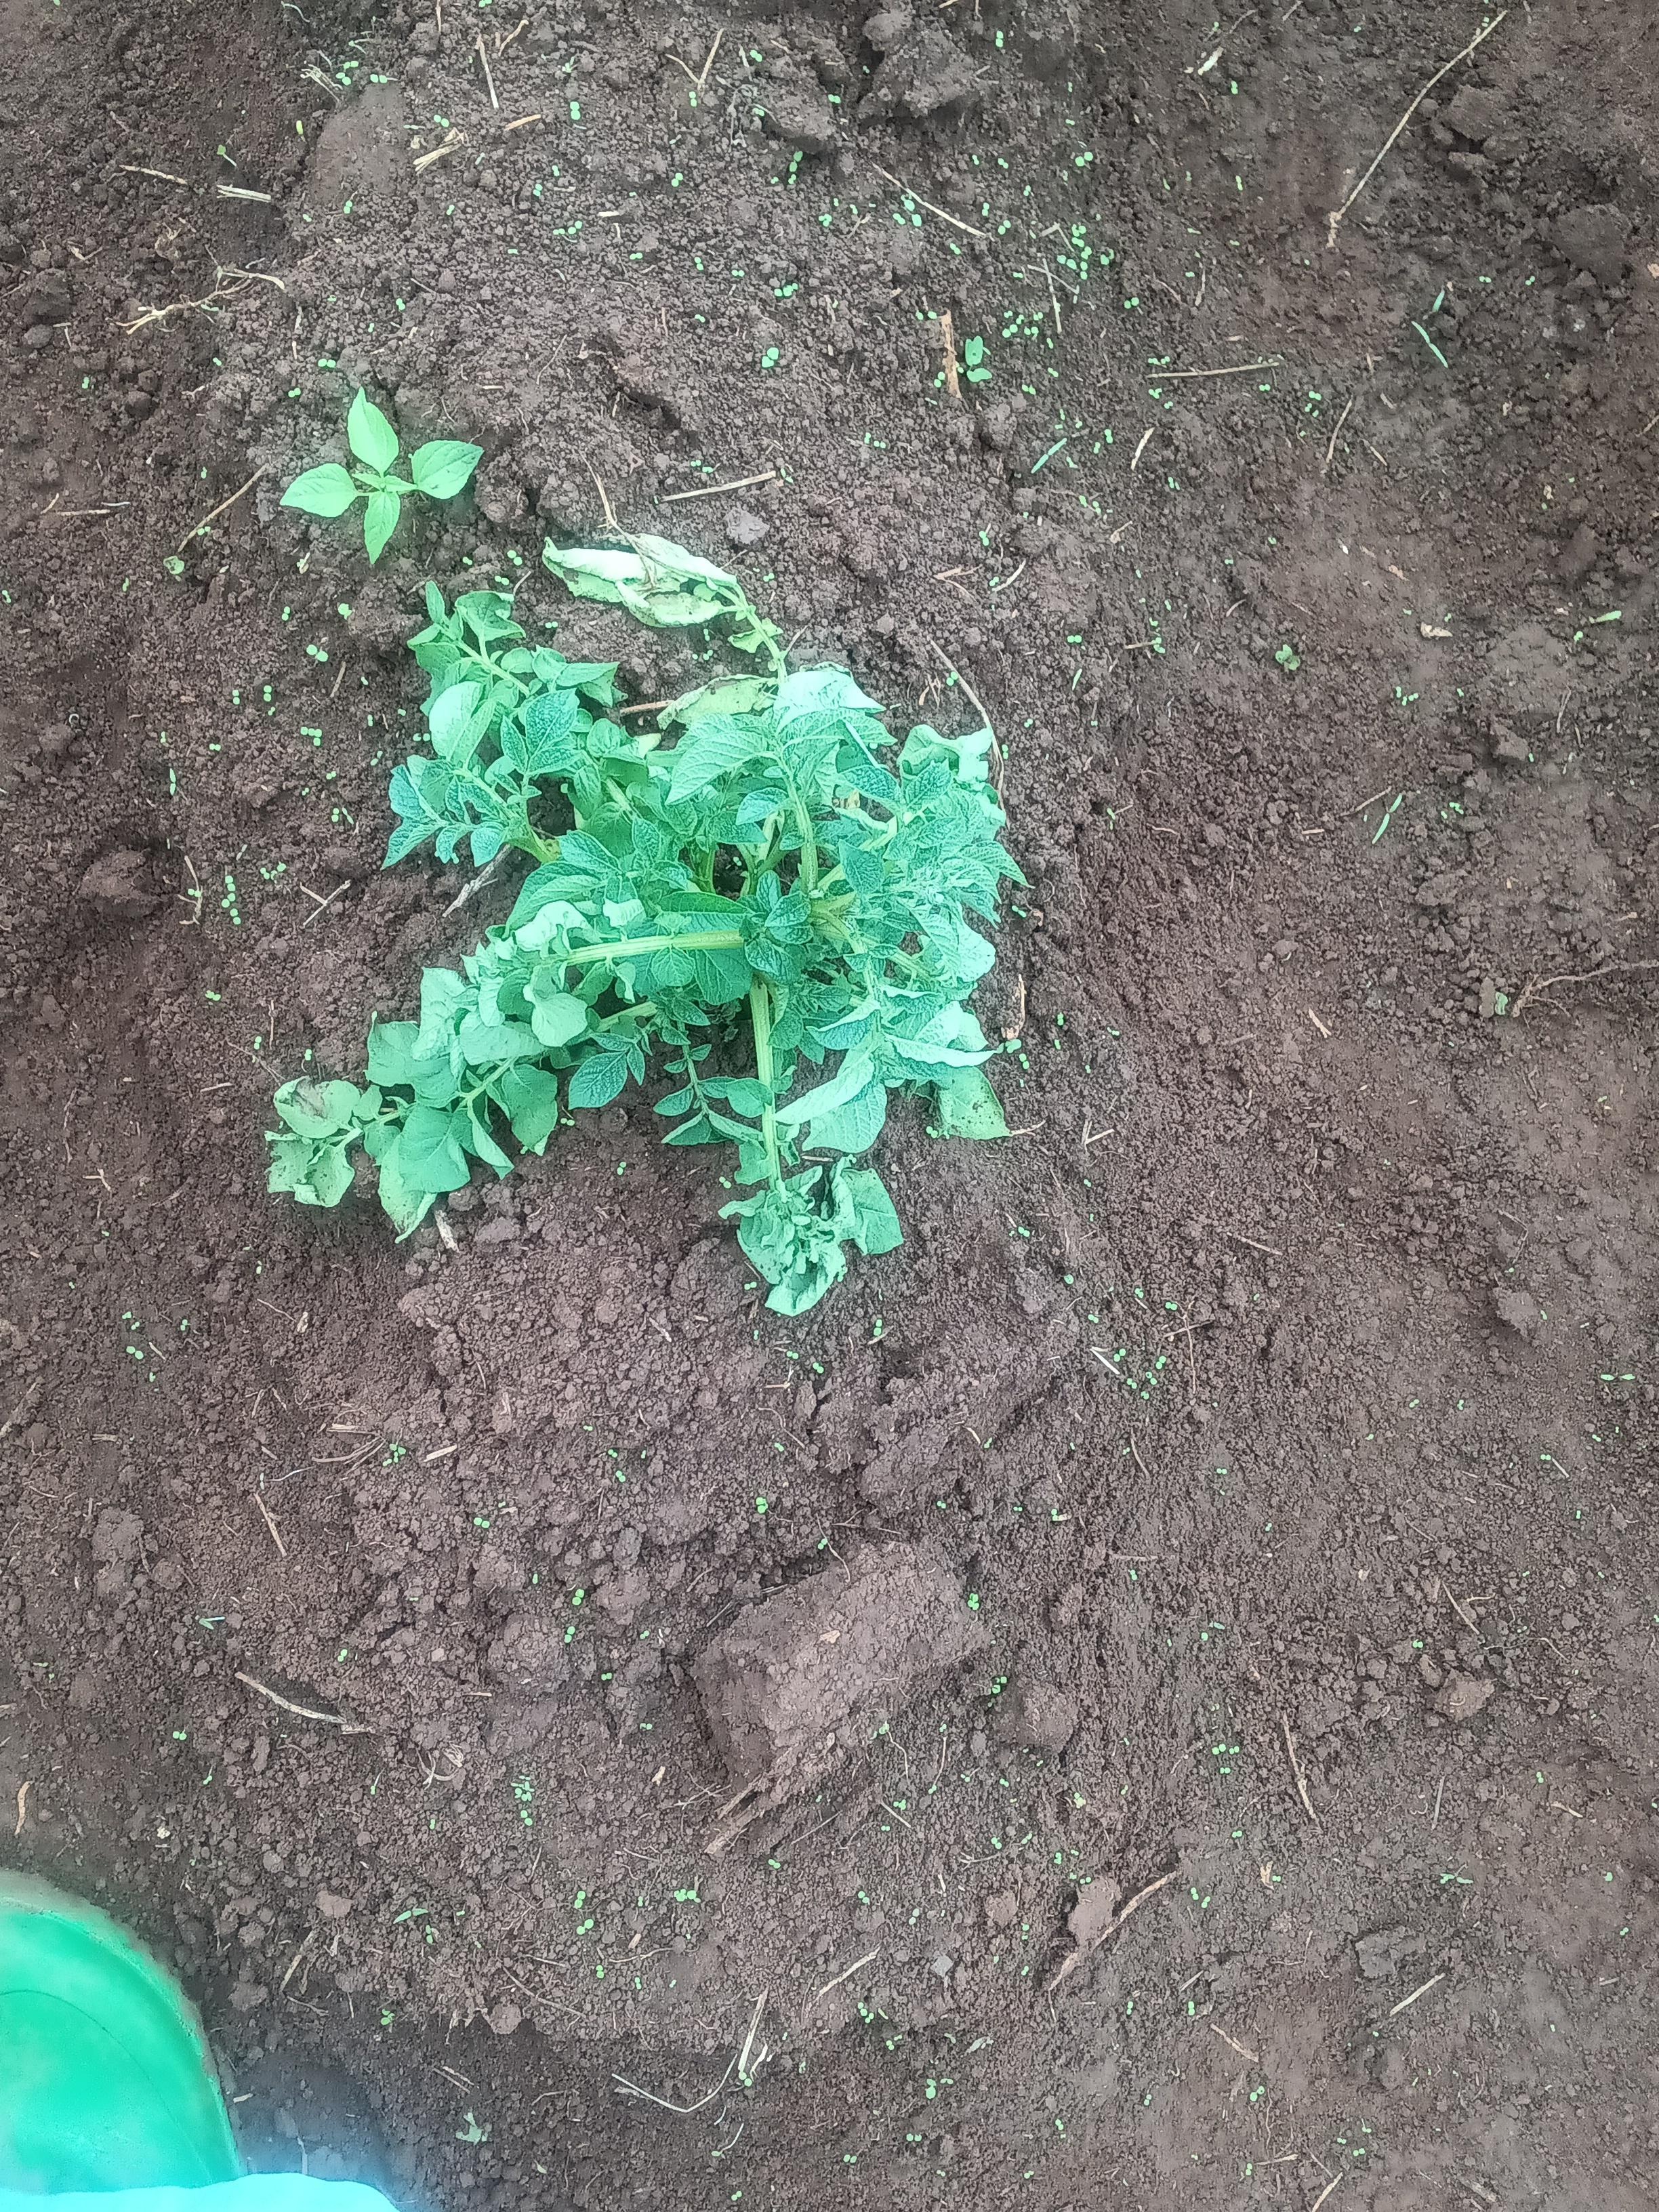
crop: potato
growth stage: vegetative
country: Kenya
